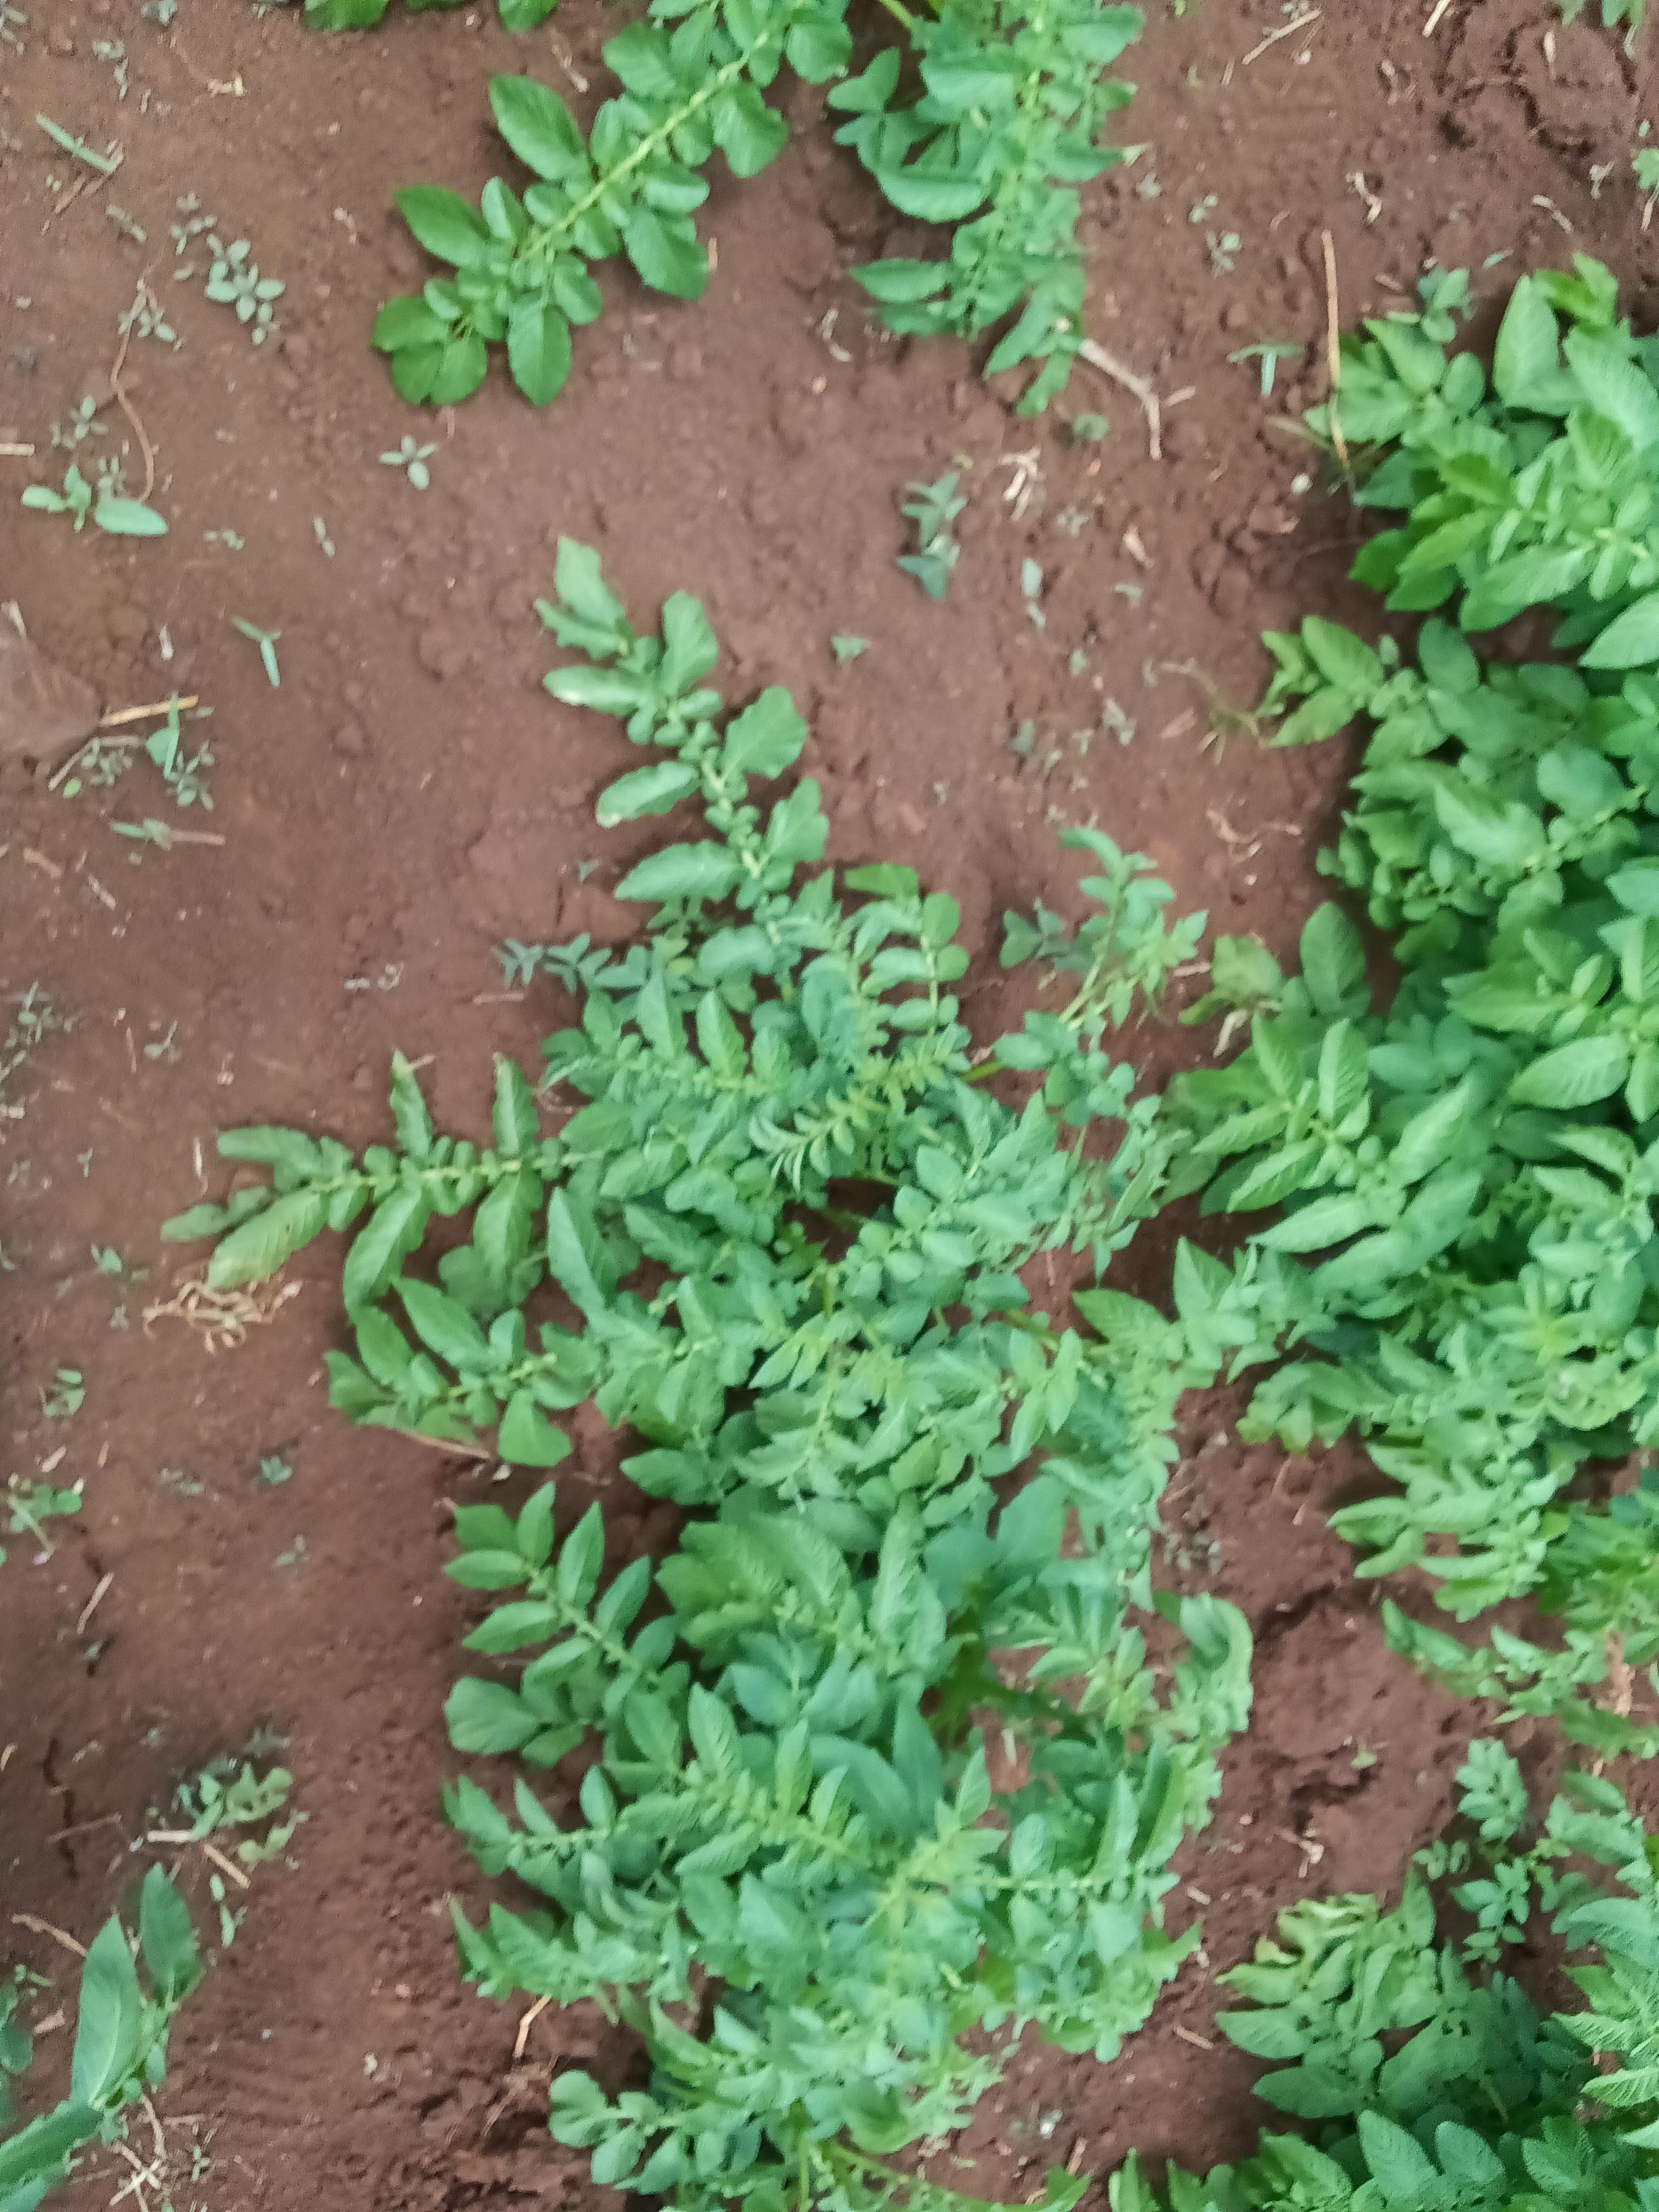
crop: potato
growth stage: vegetative
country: Kenya
